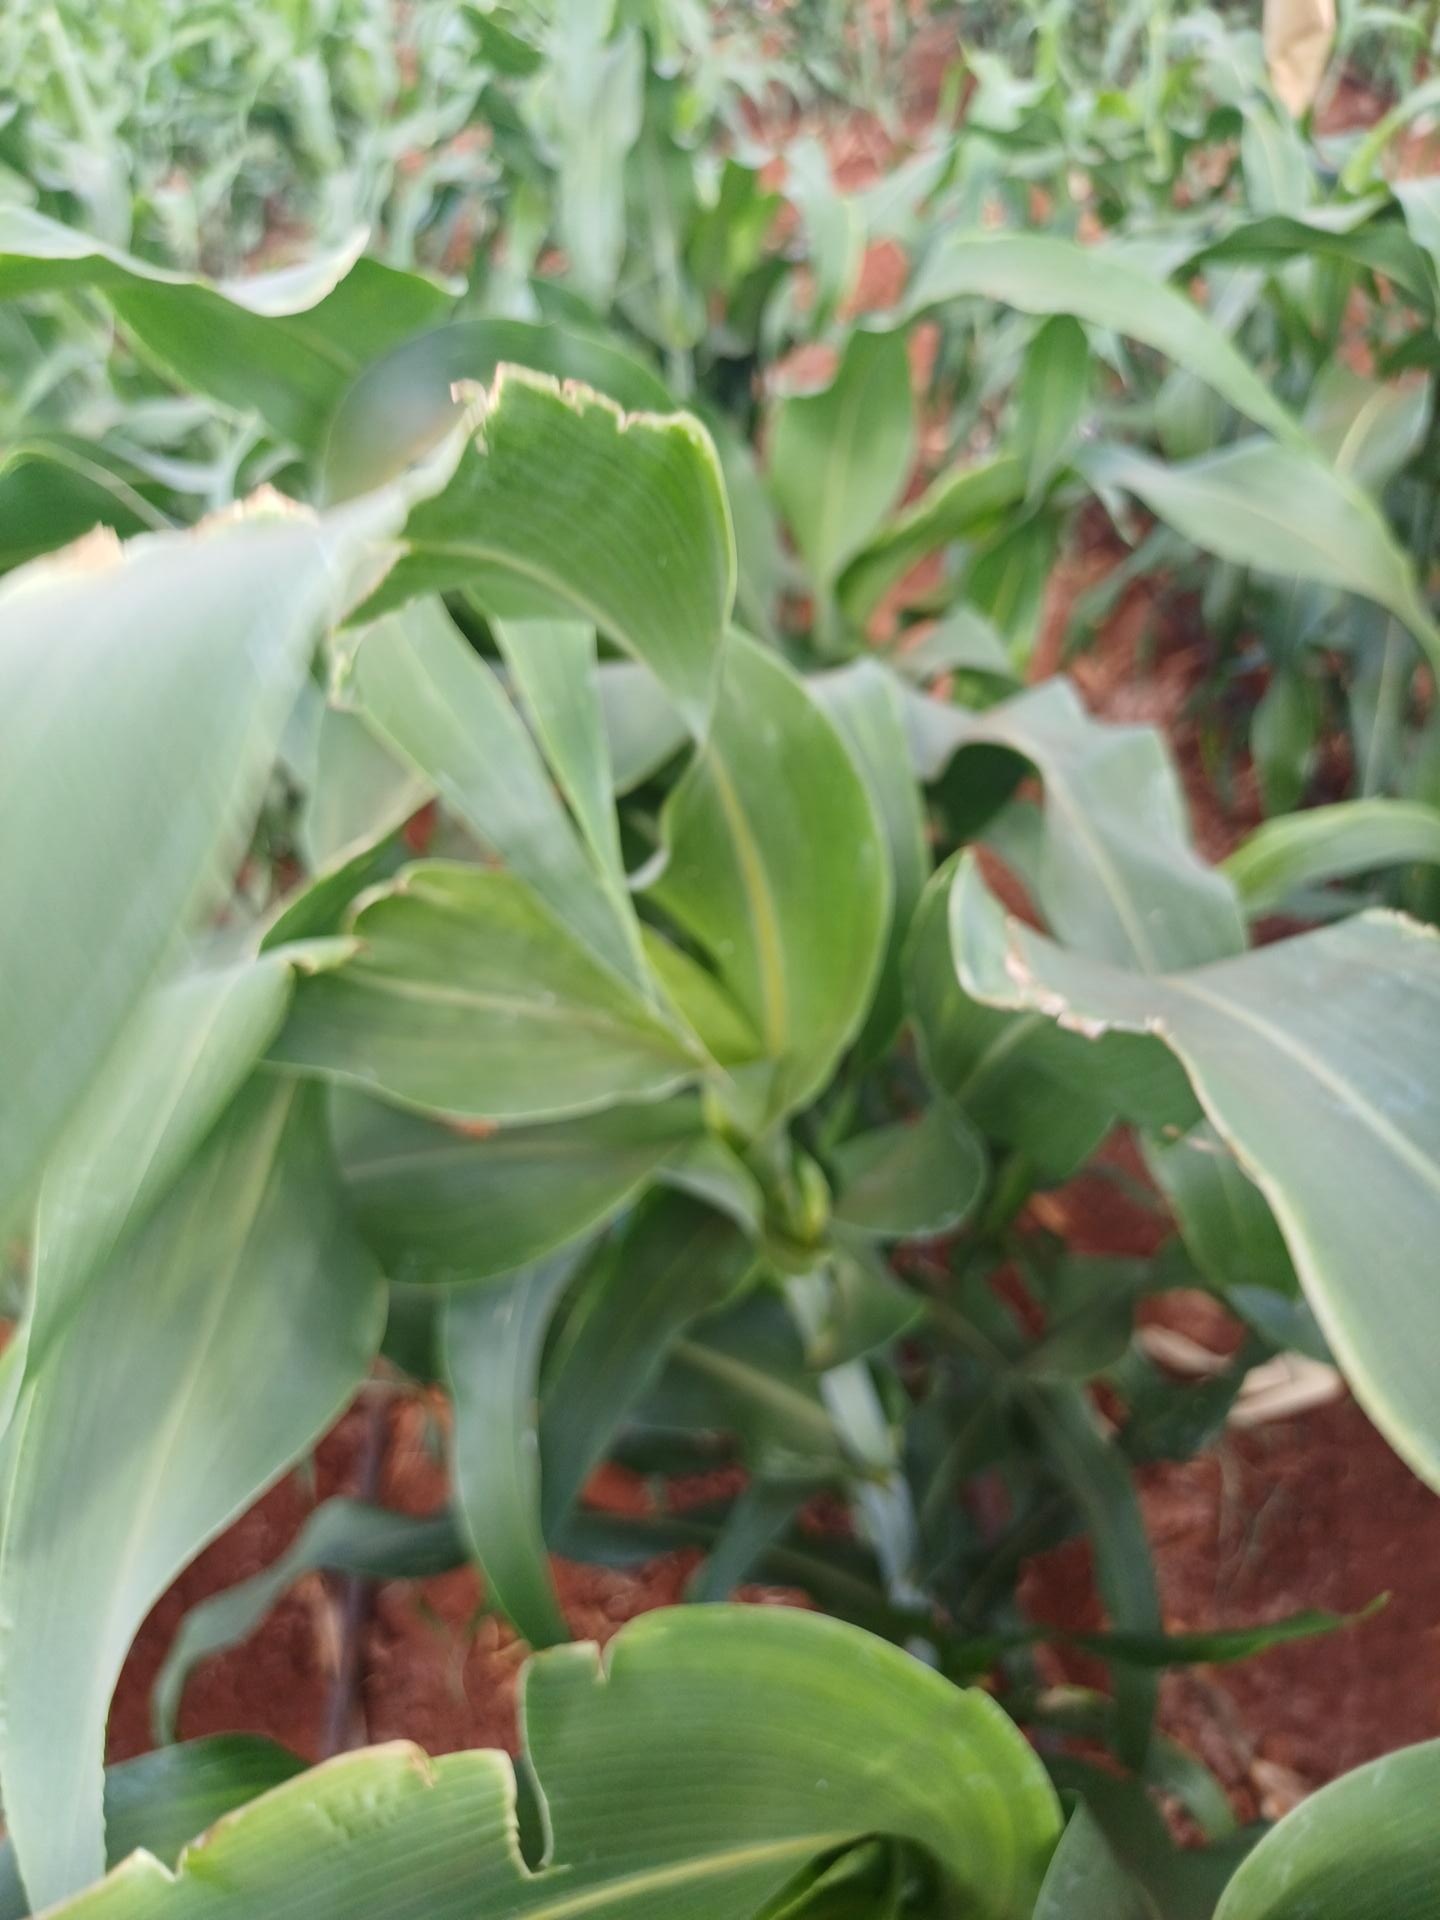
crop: sorghum
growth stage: vegetative
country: Kenya
